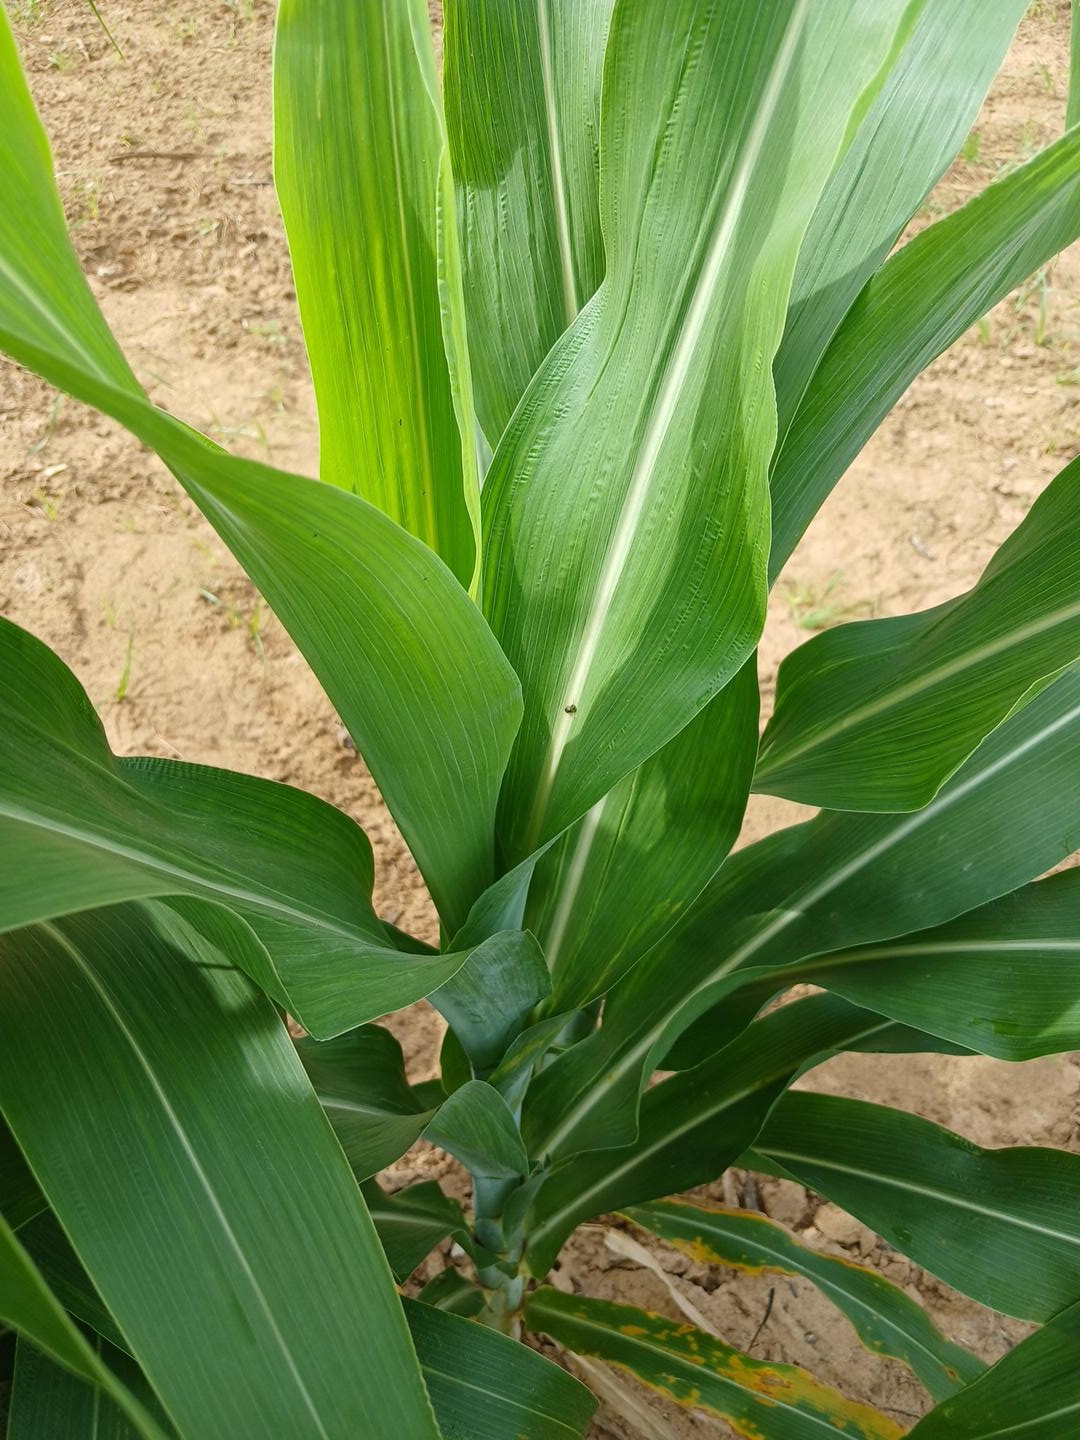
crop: sorghum
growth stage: vegetative
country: Senegal
